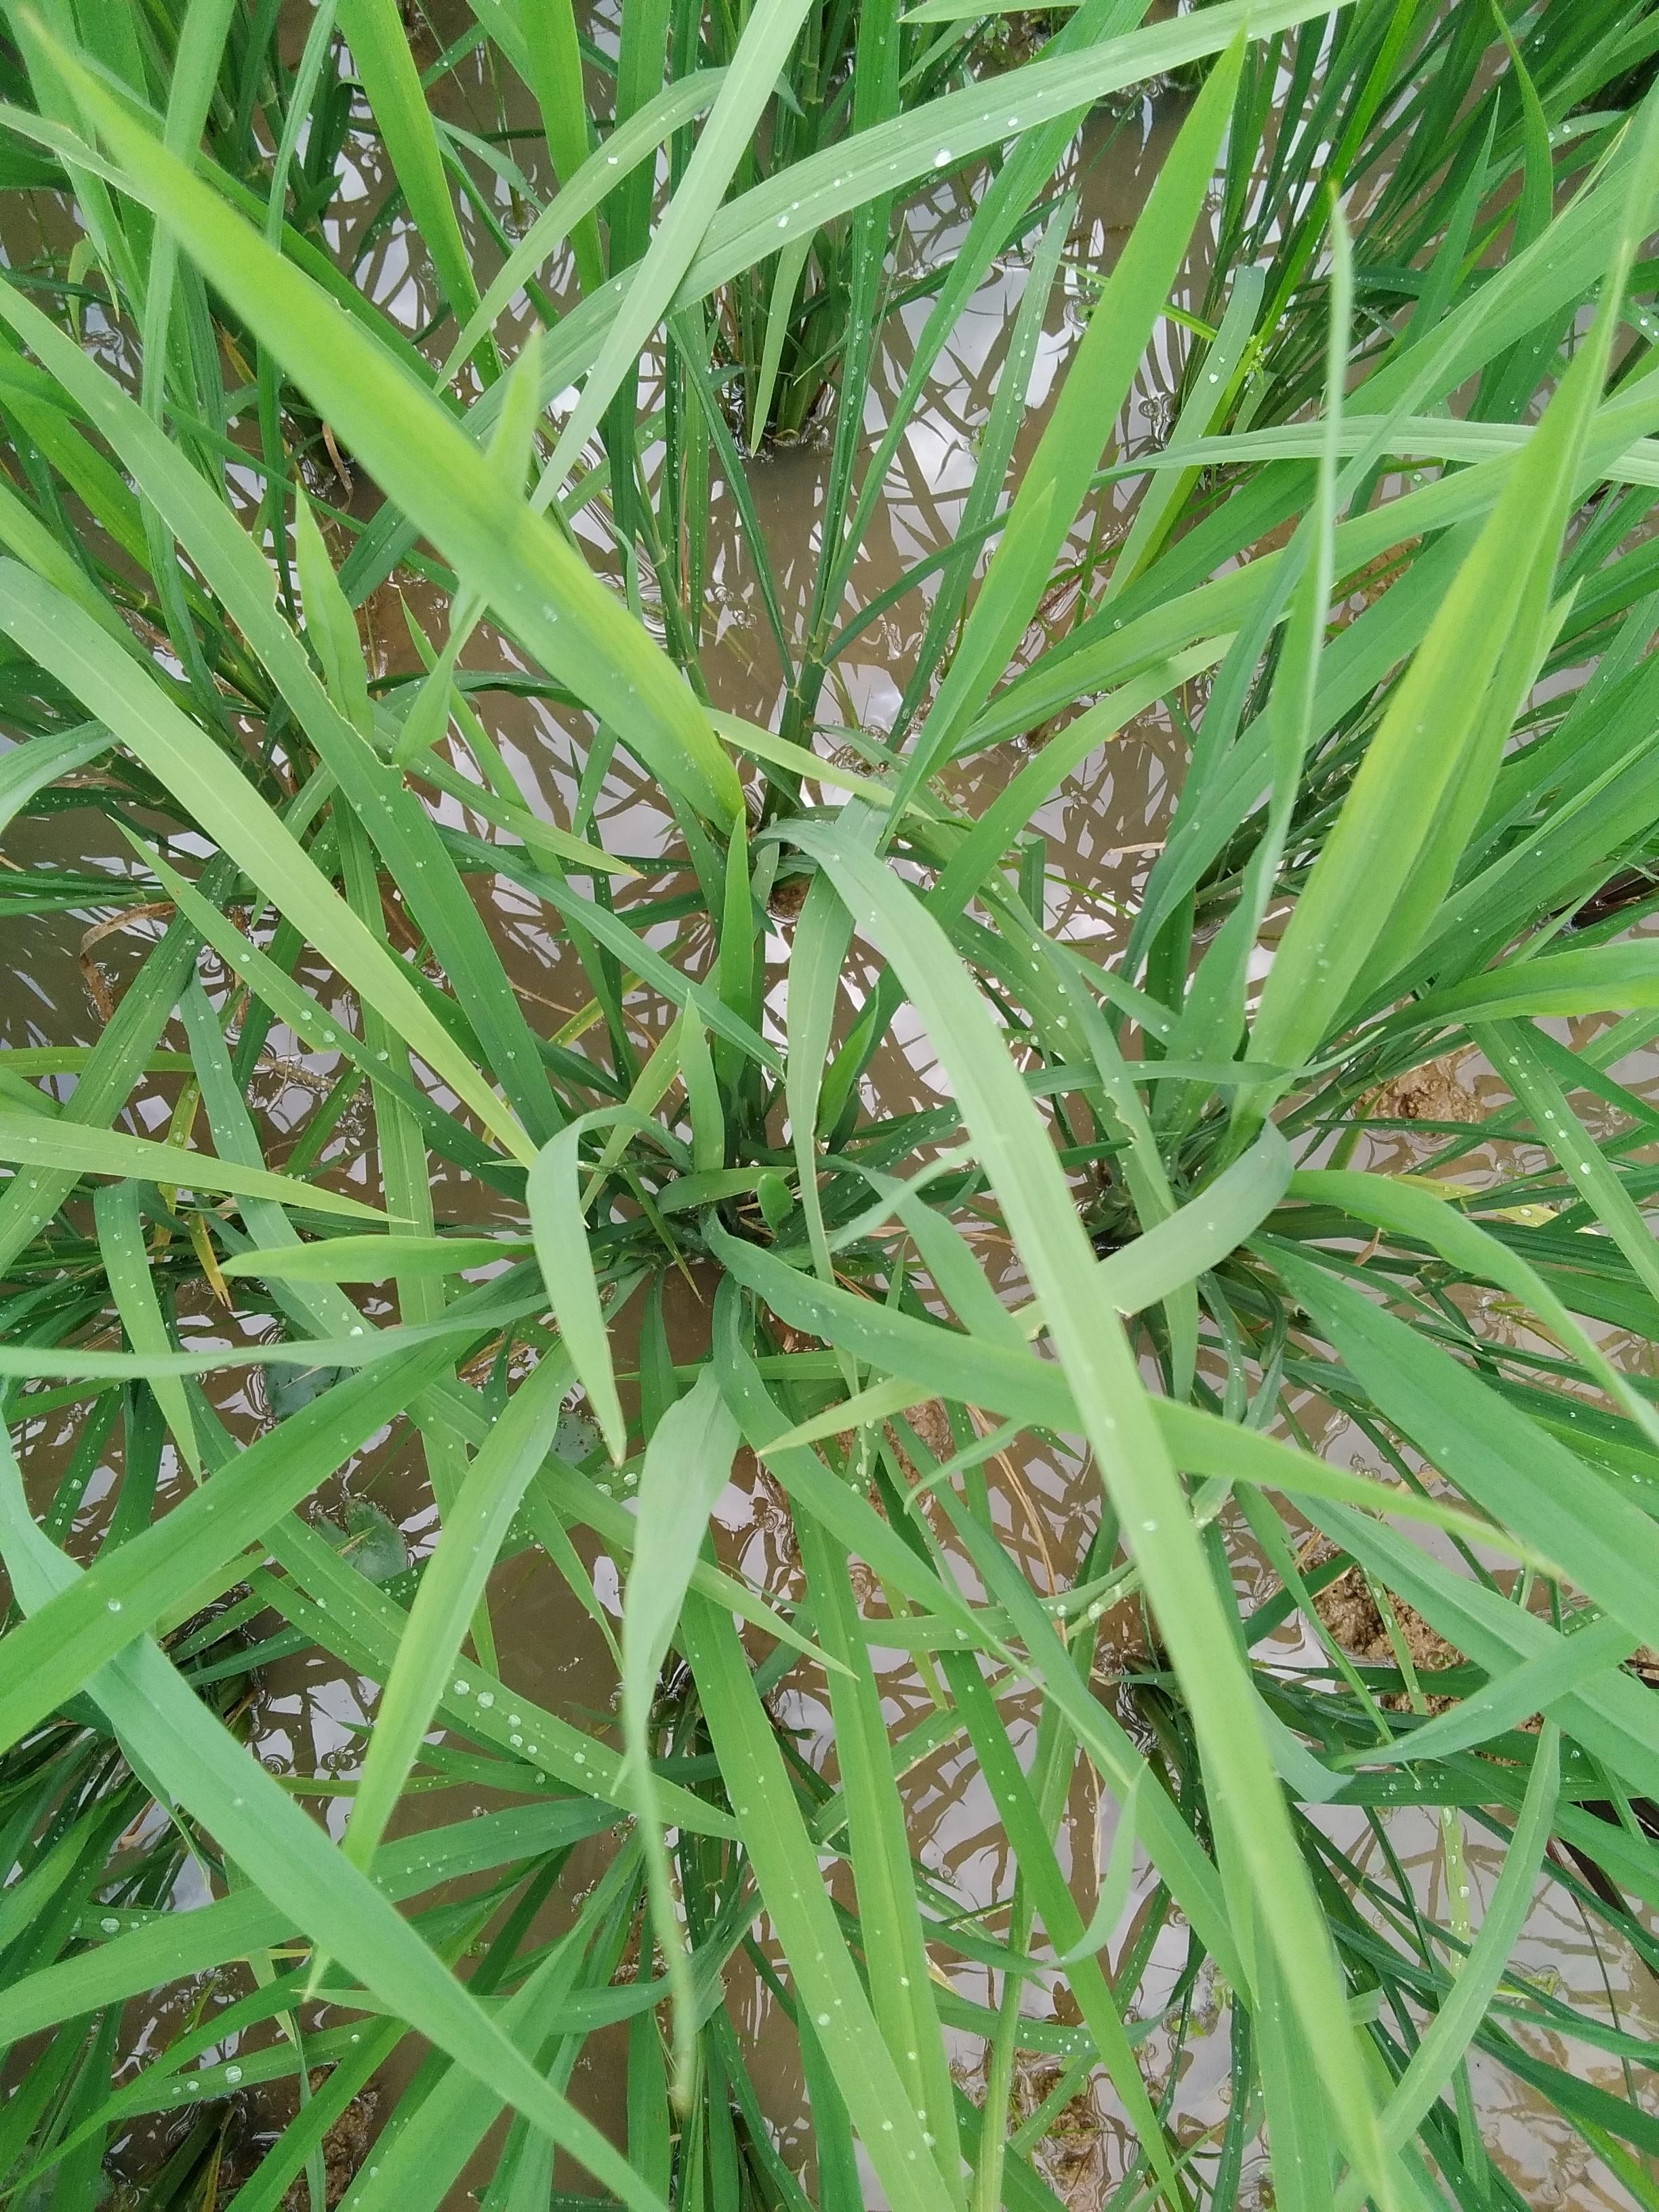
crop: rice
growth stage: vegetative
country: Nigeria
